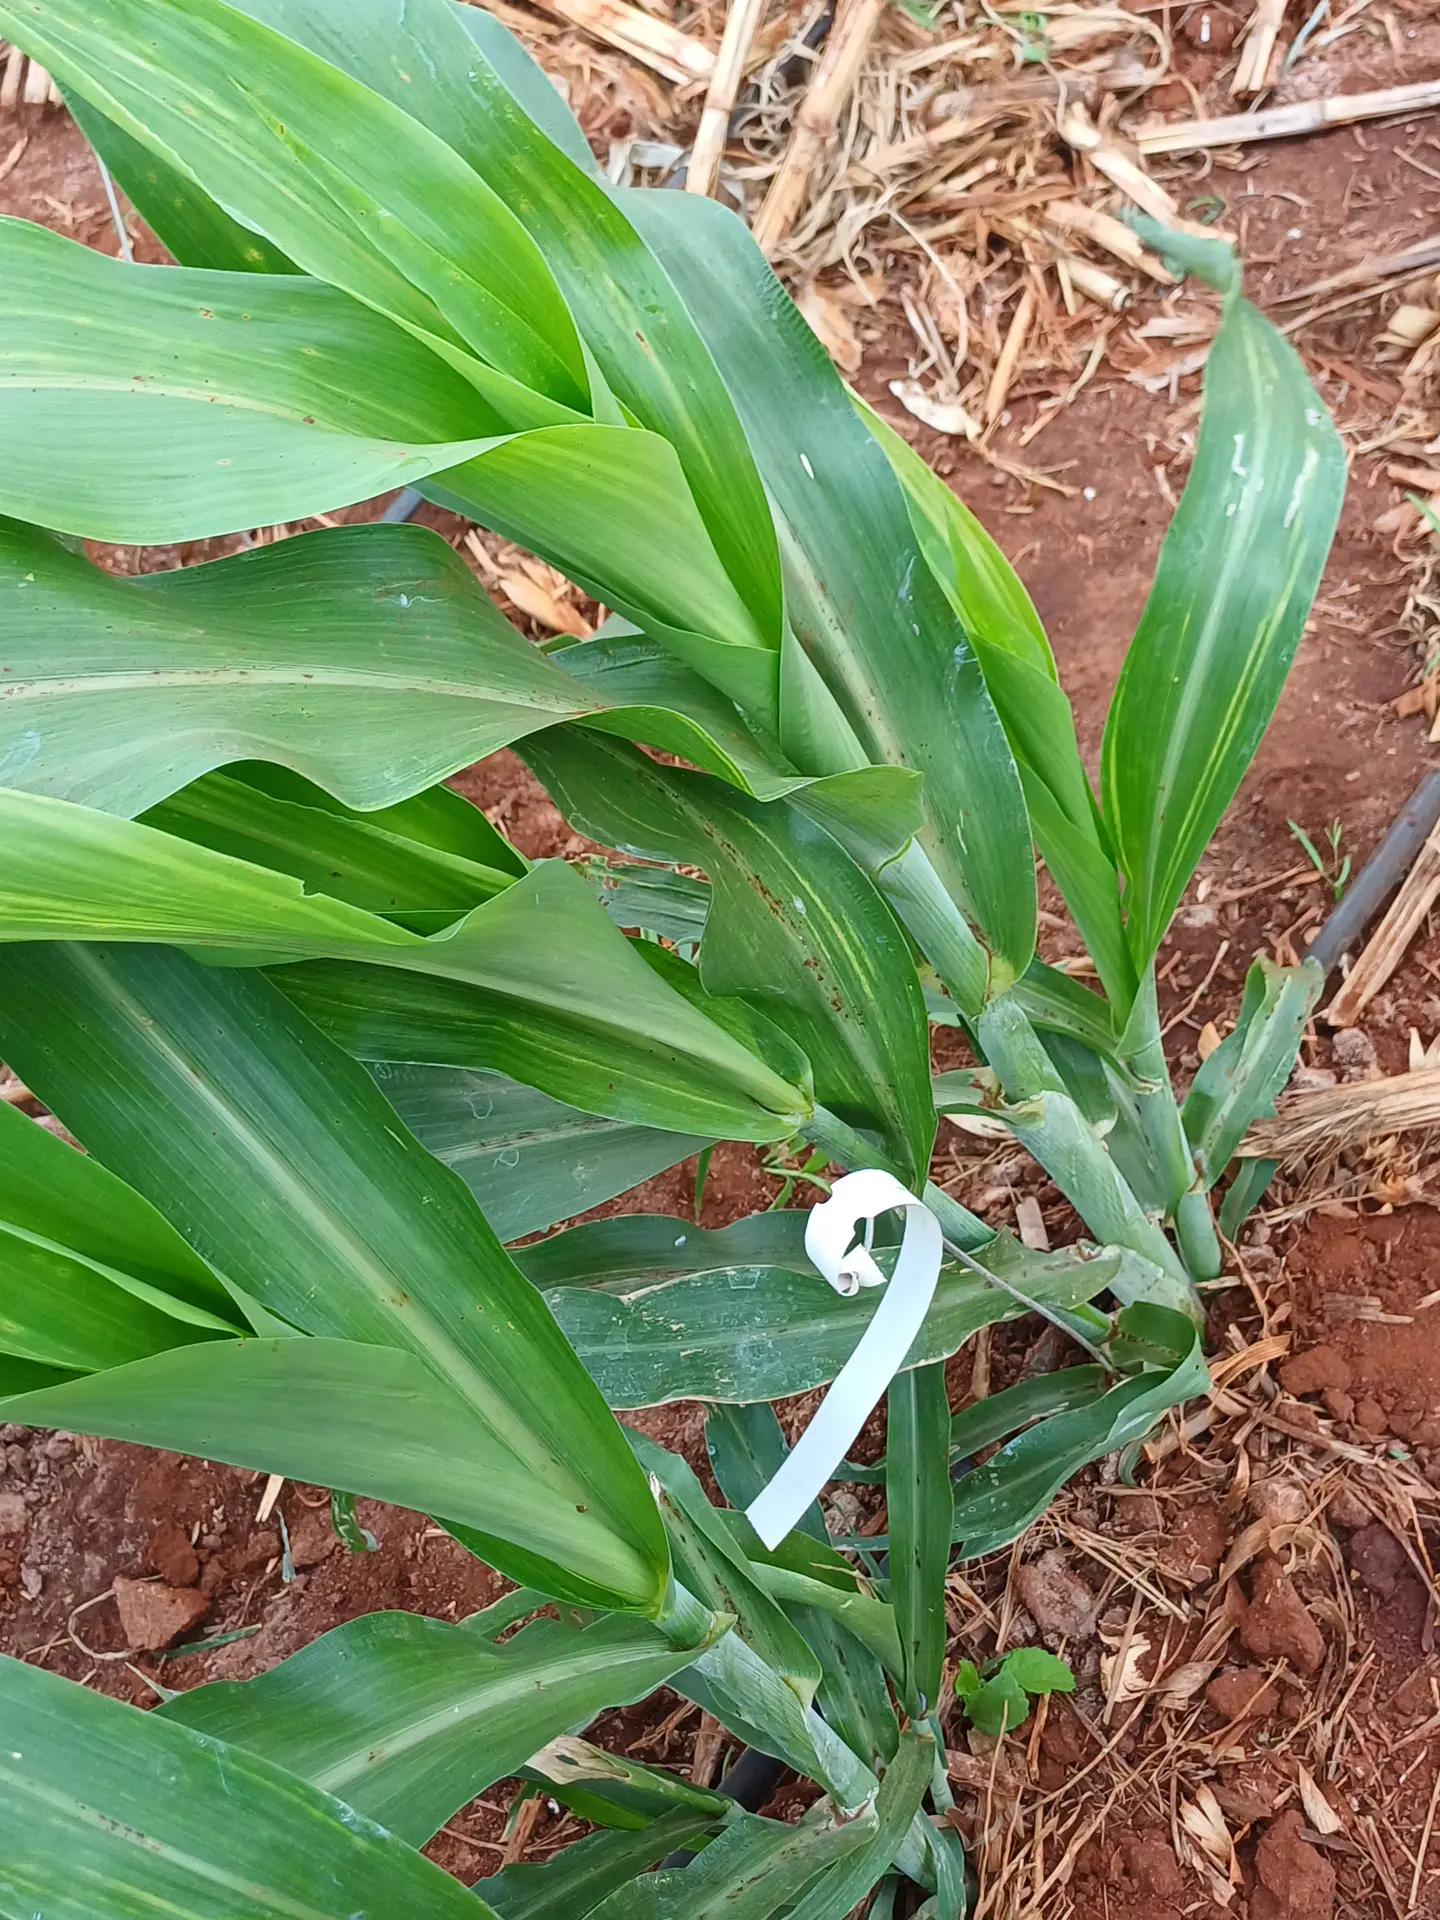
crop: sorghum
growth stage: vegetative
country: Kenya
